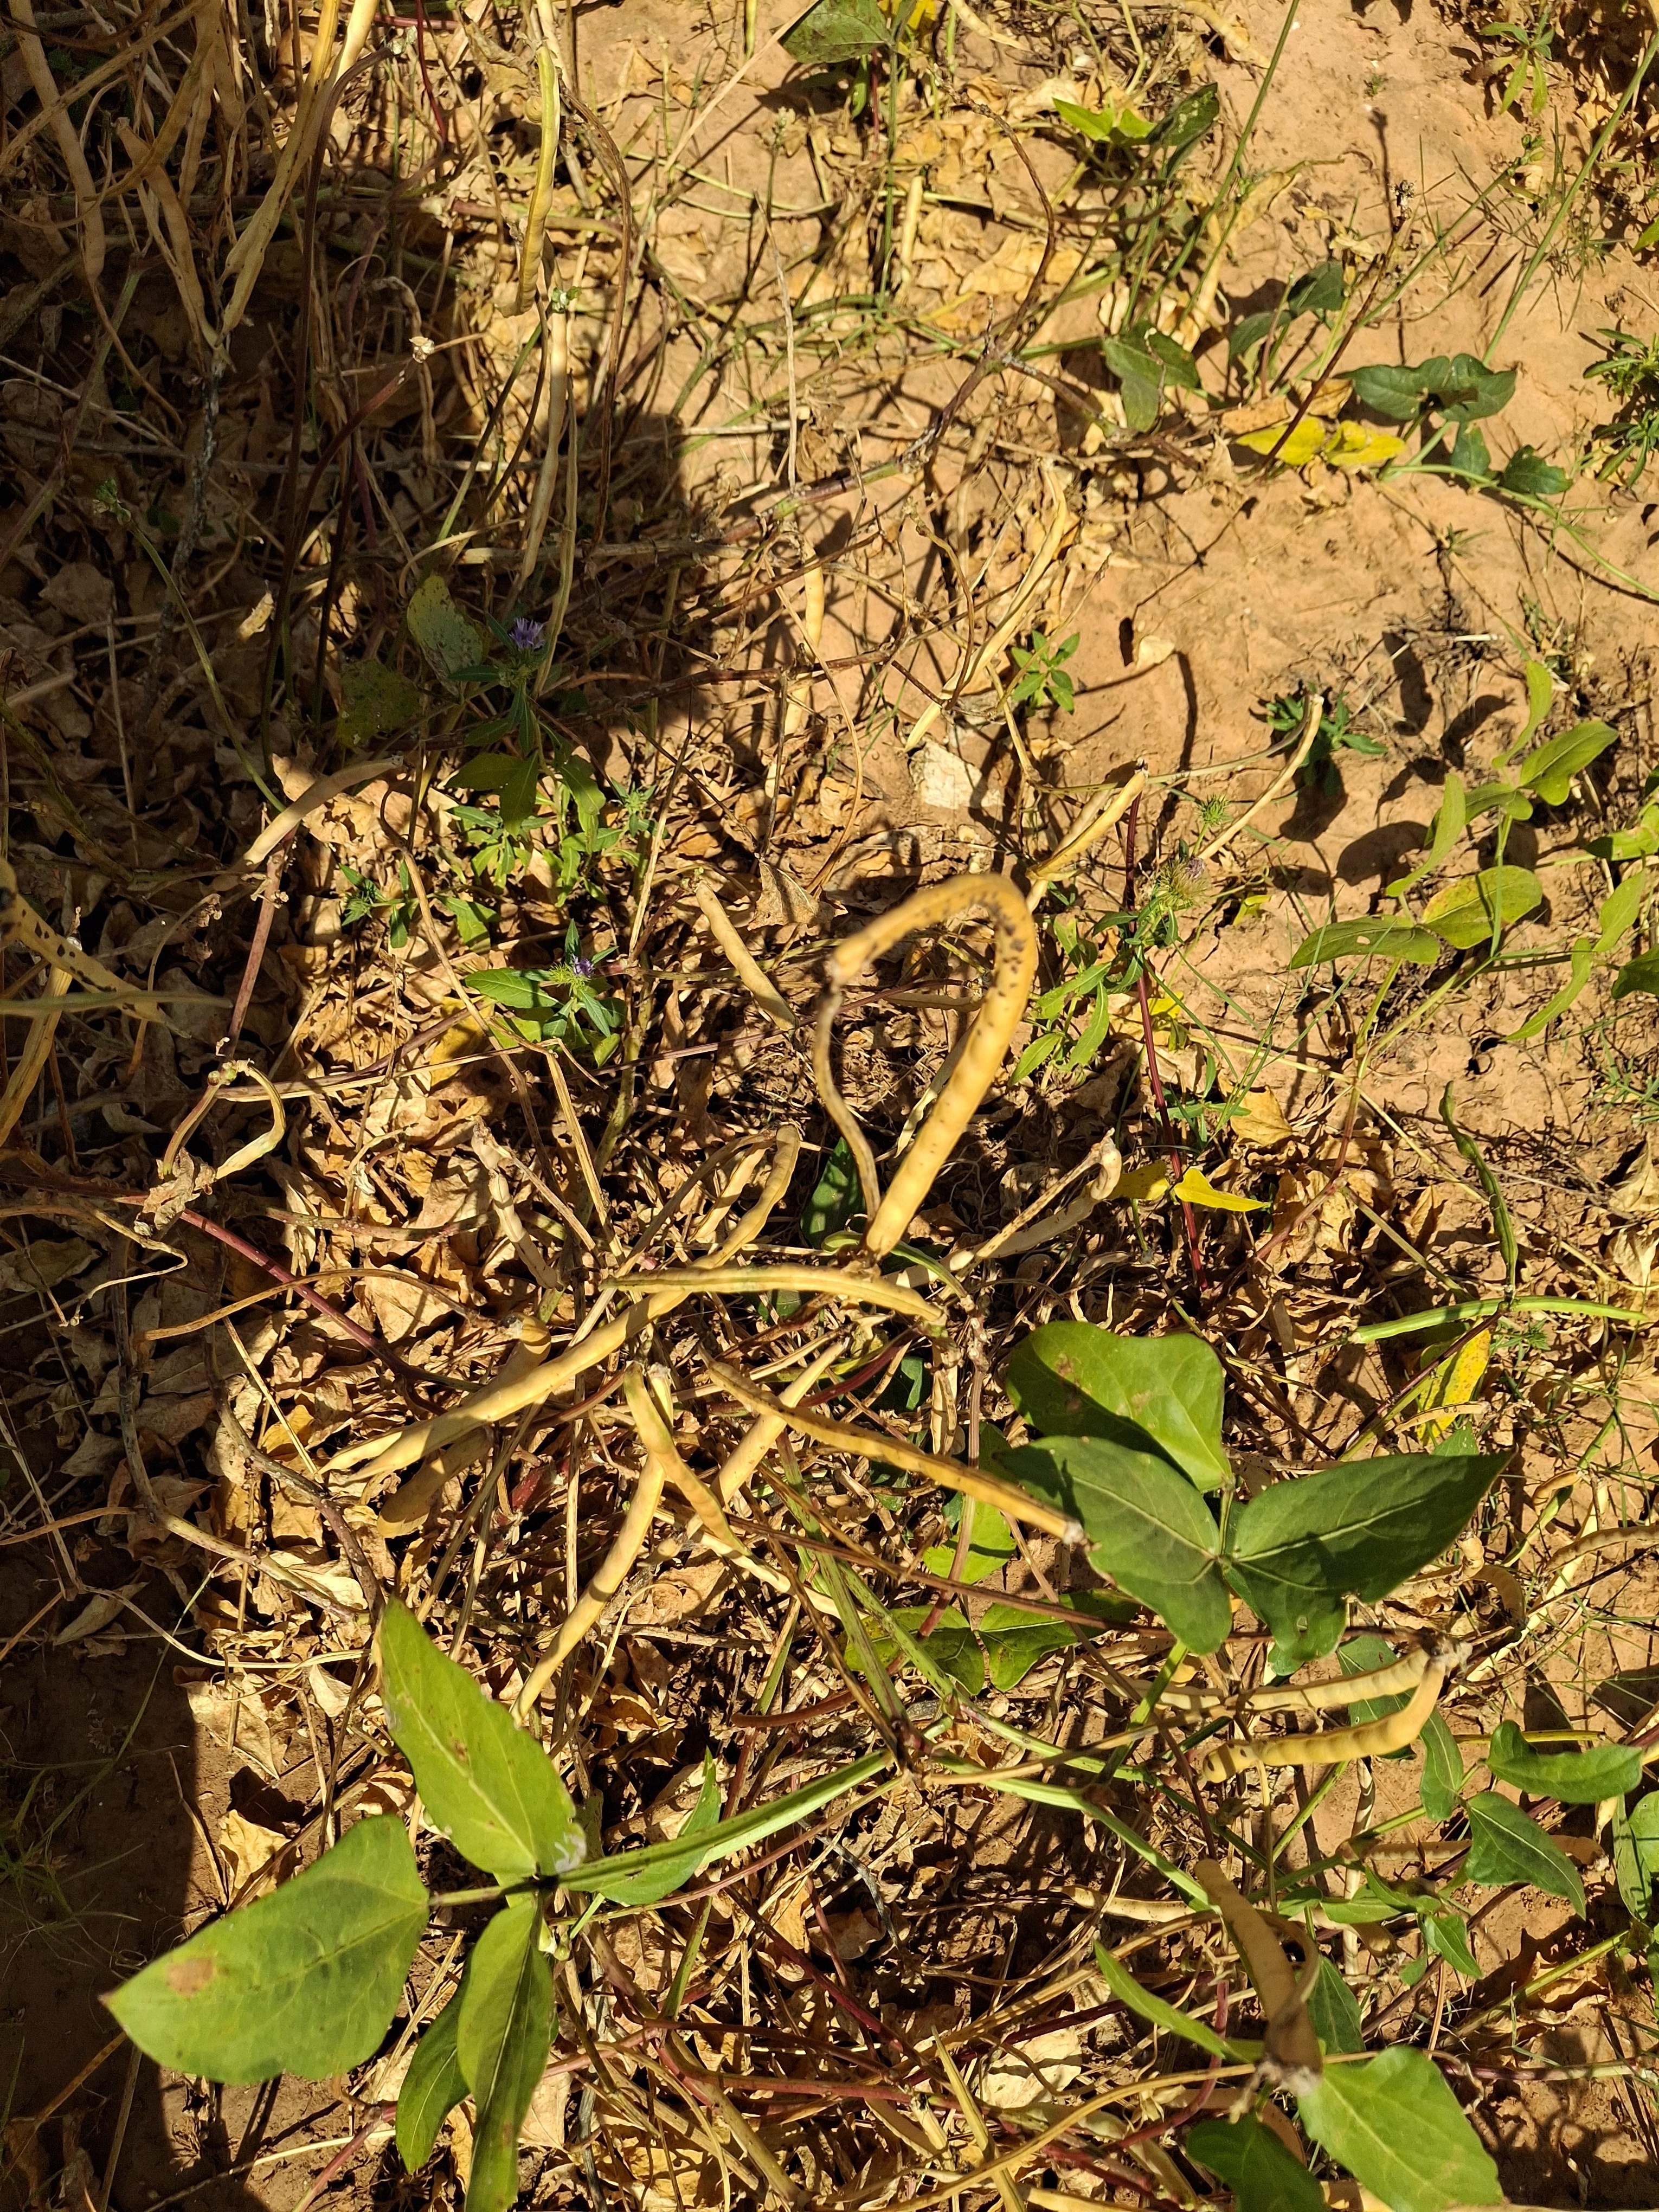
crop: cowpea
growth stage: maturity
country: Nigeria
